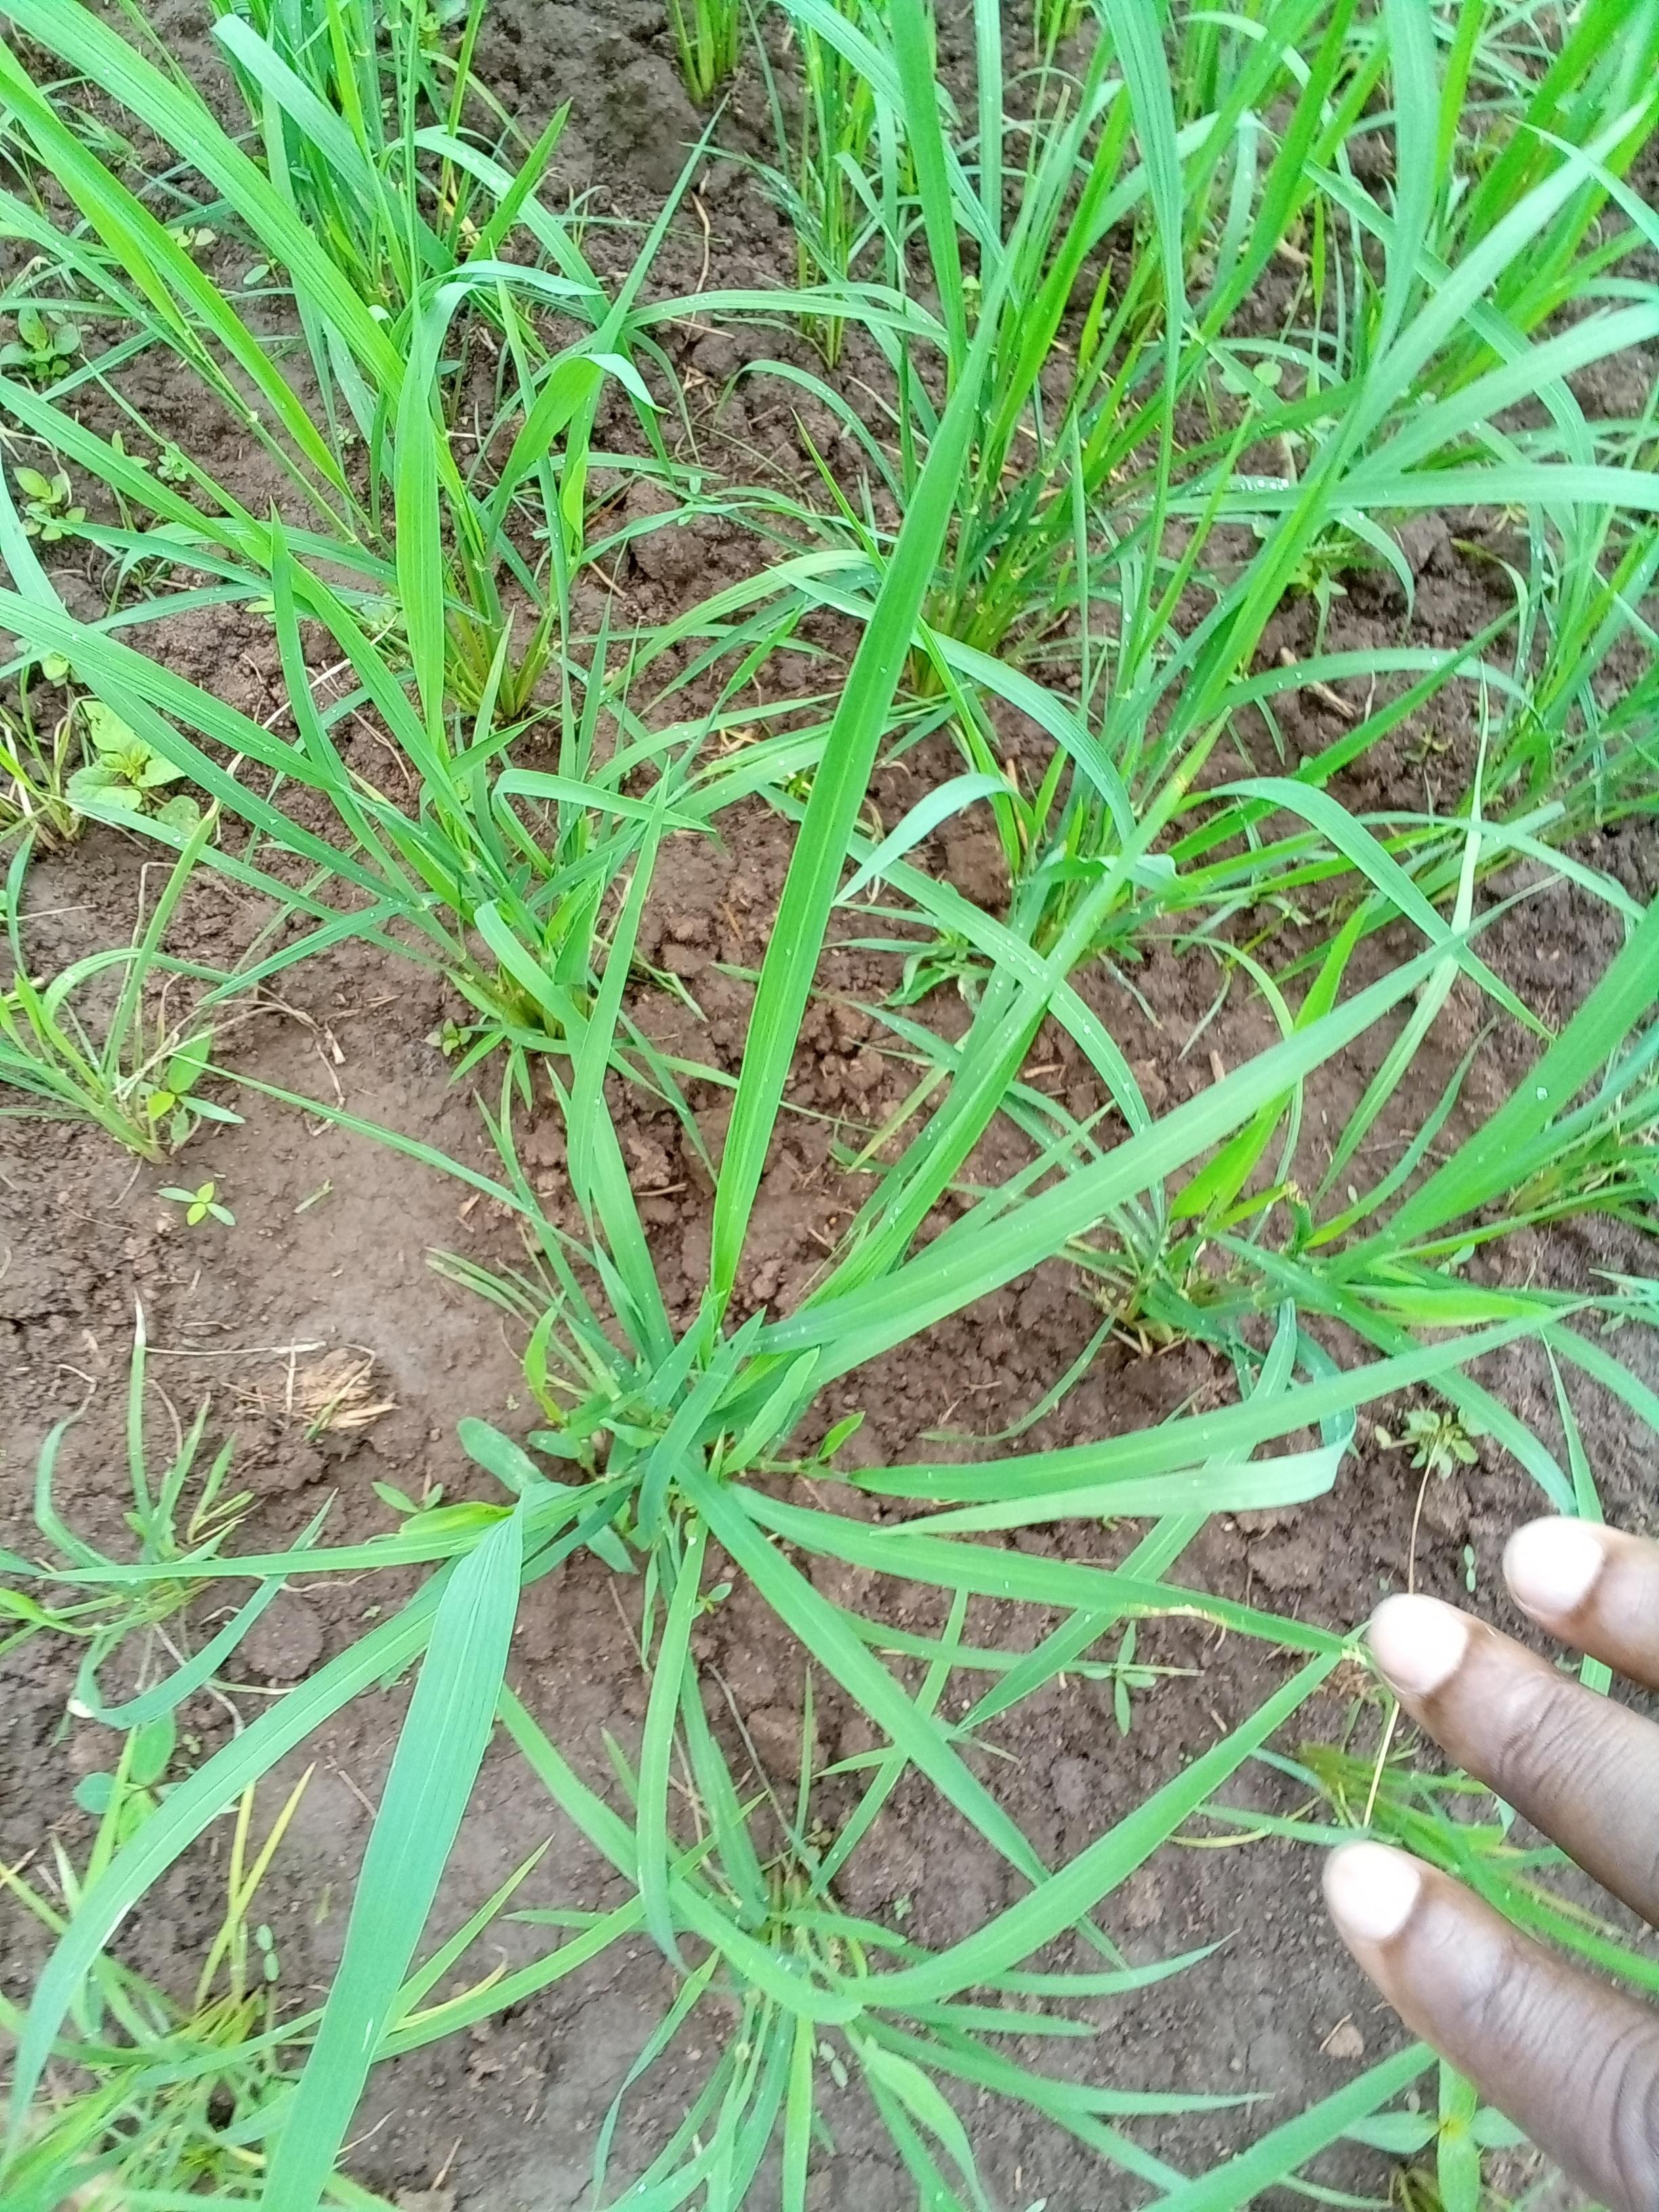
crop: rice
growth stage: tillering
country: Côte d'Ivoire
